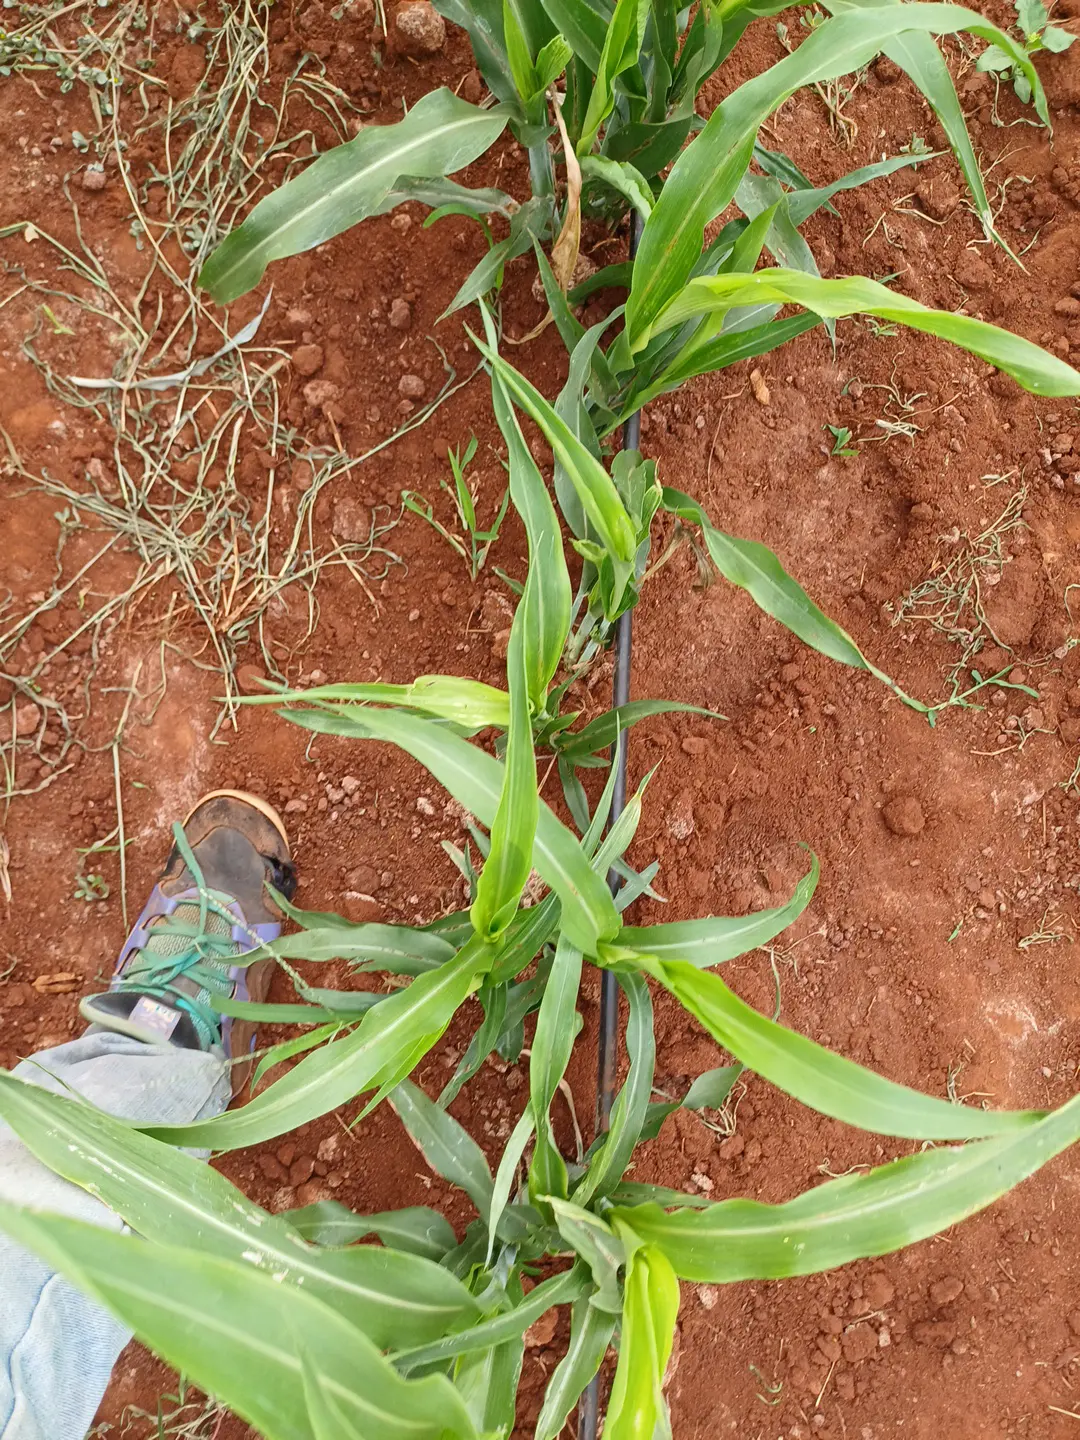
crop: sorghum
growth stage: vegetative
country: Kenya
